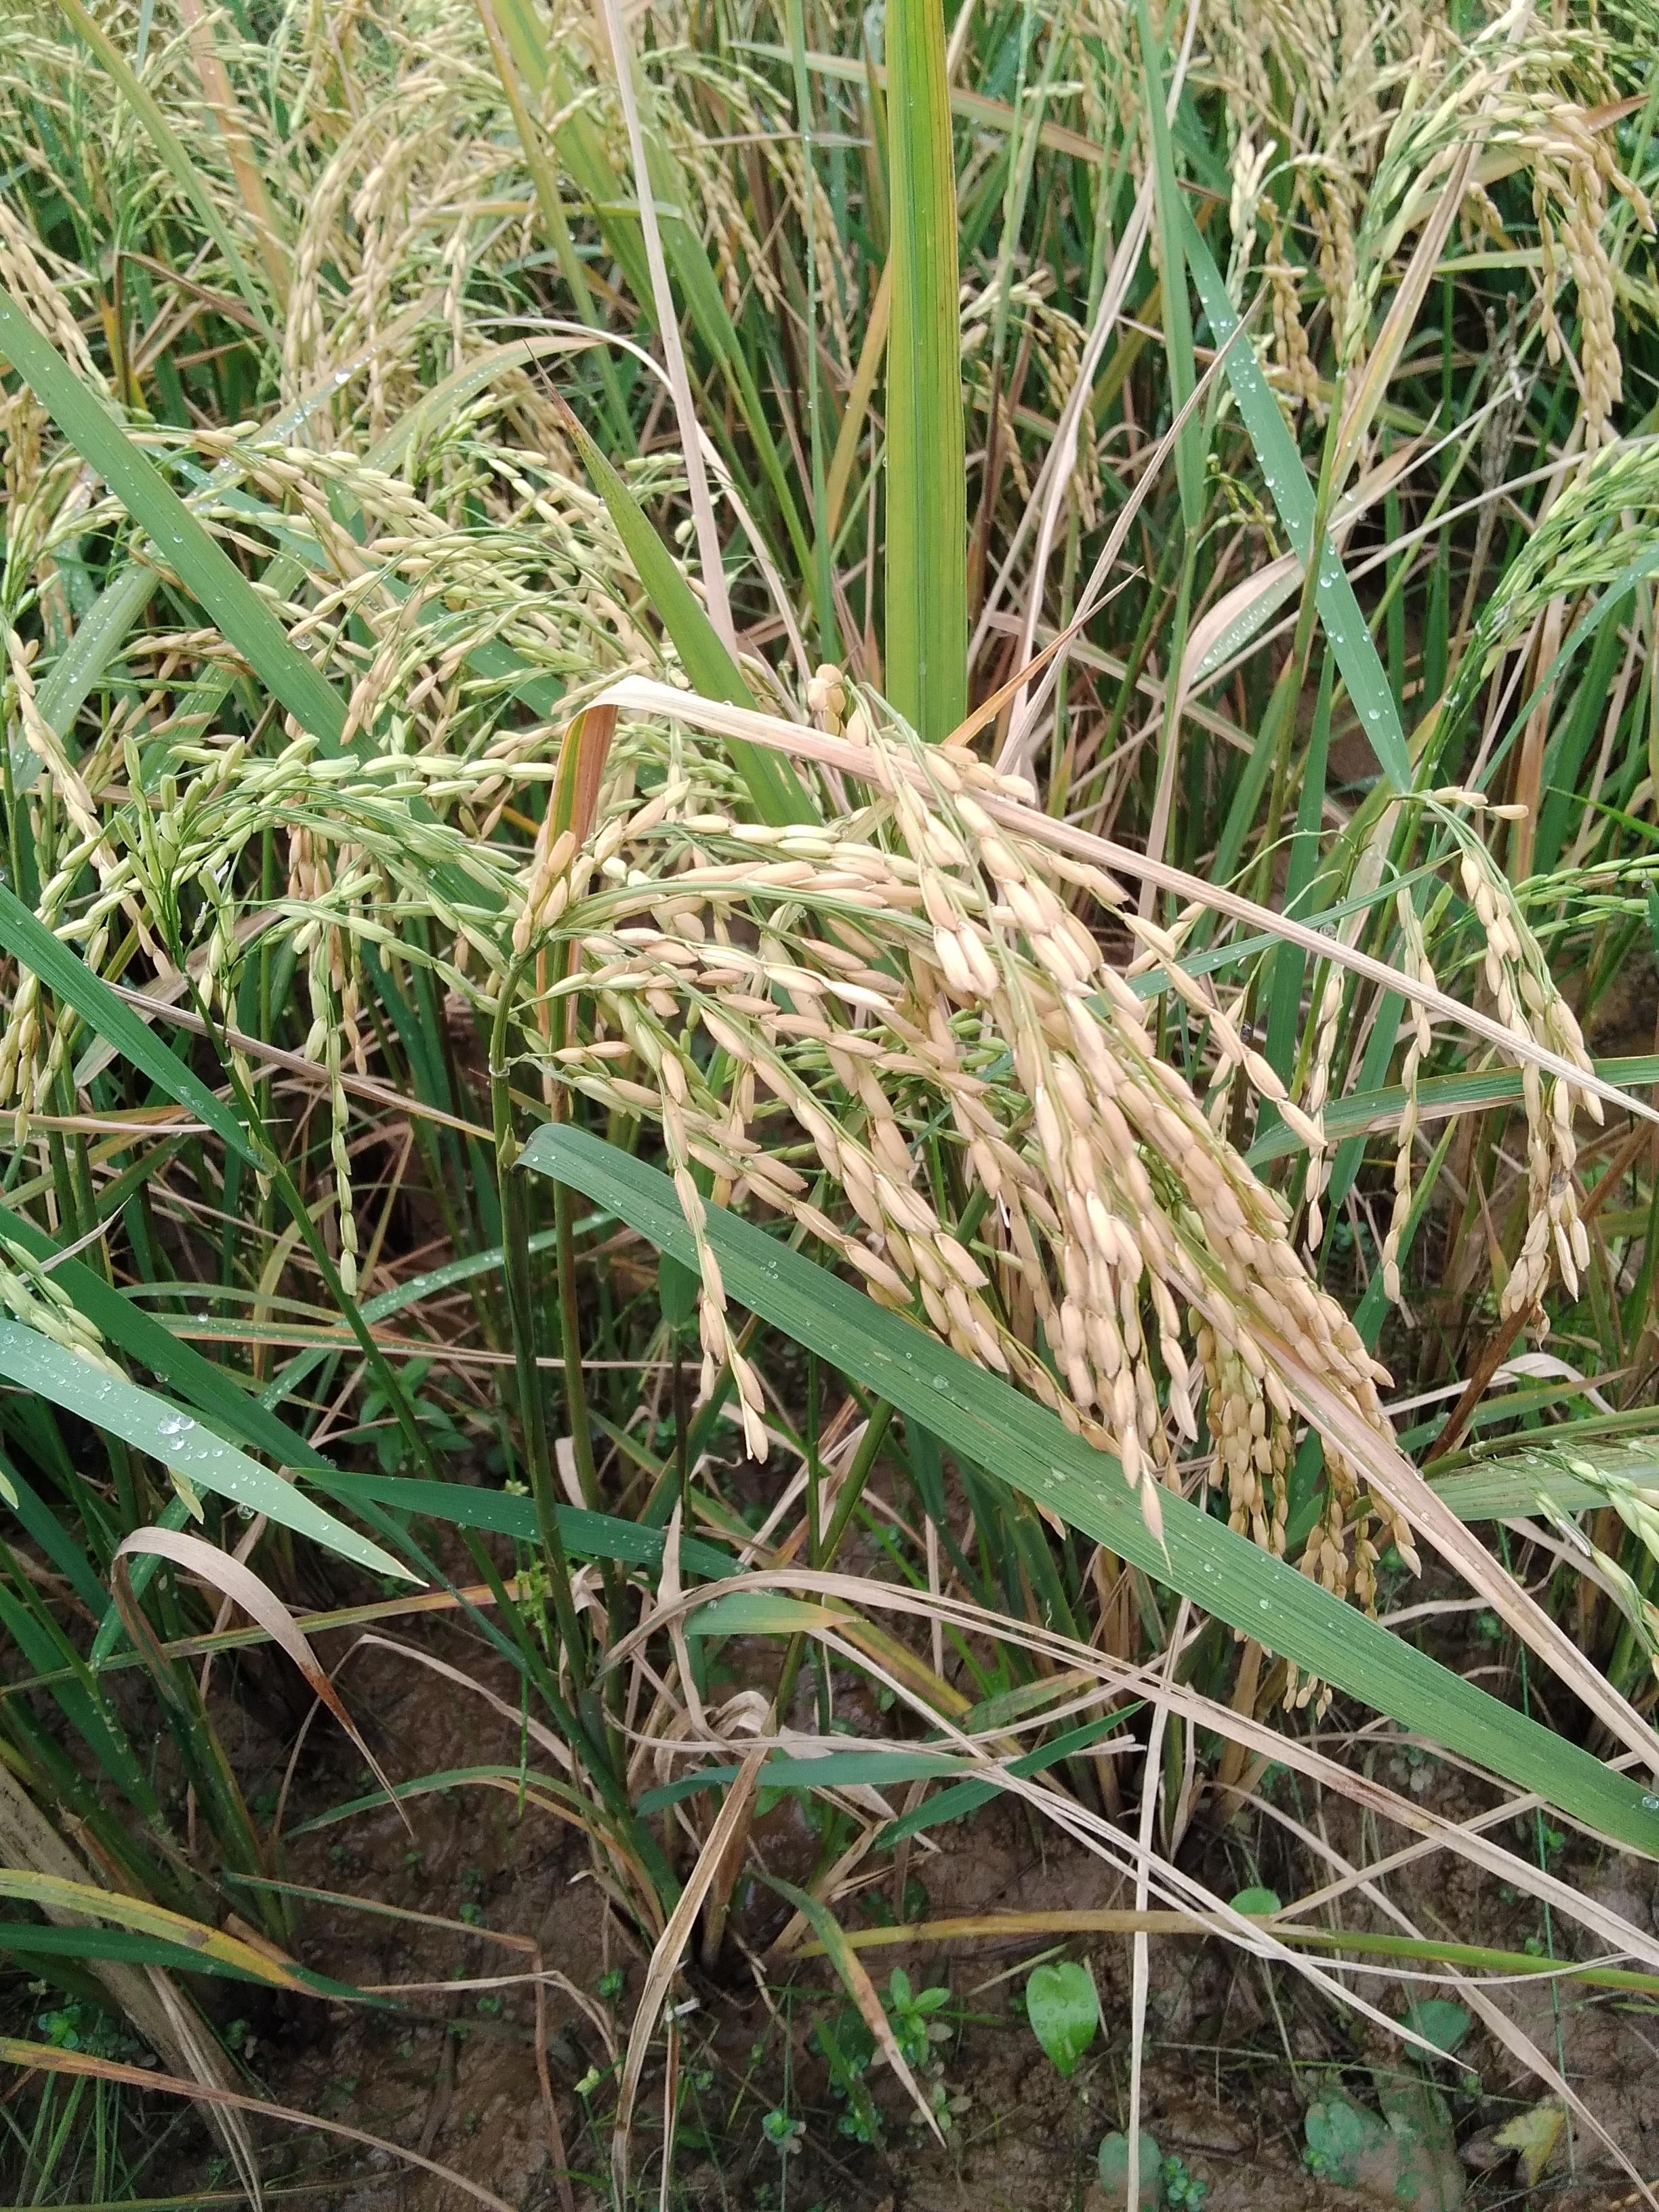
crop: rice
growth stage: ripening
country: Nigeria
